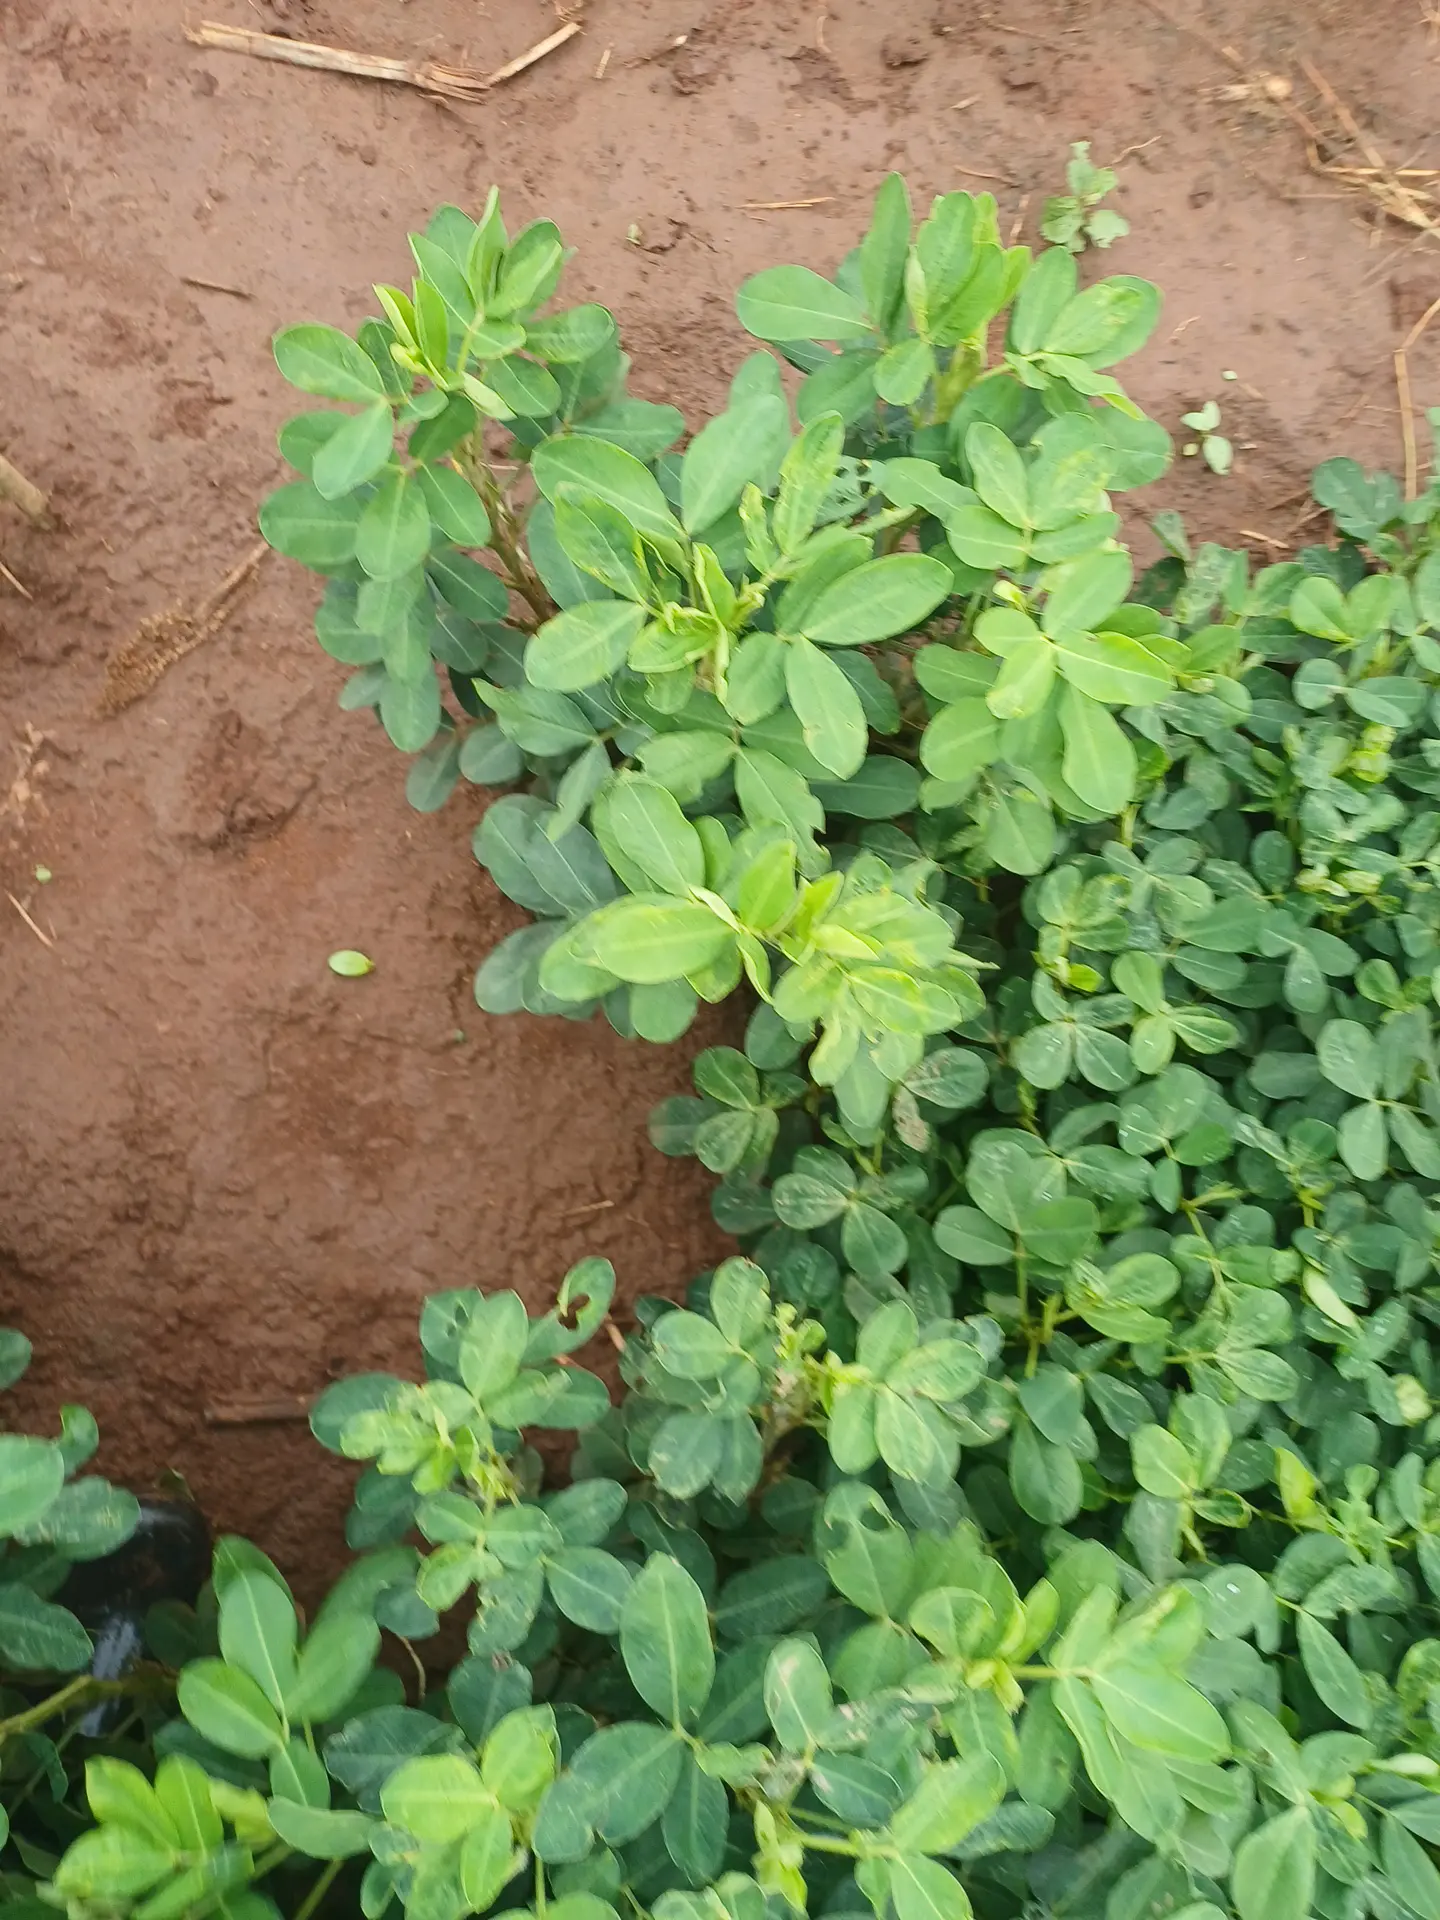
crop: groundnut
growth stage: pegging
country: Kenya
